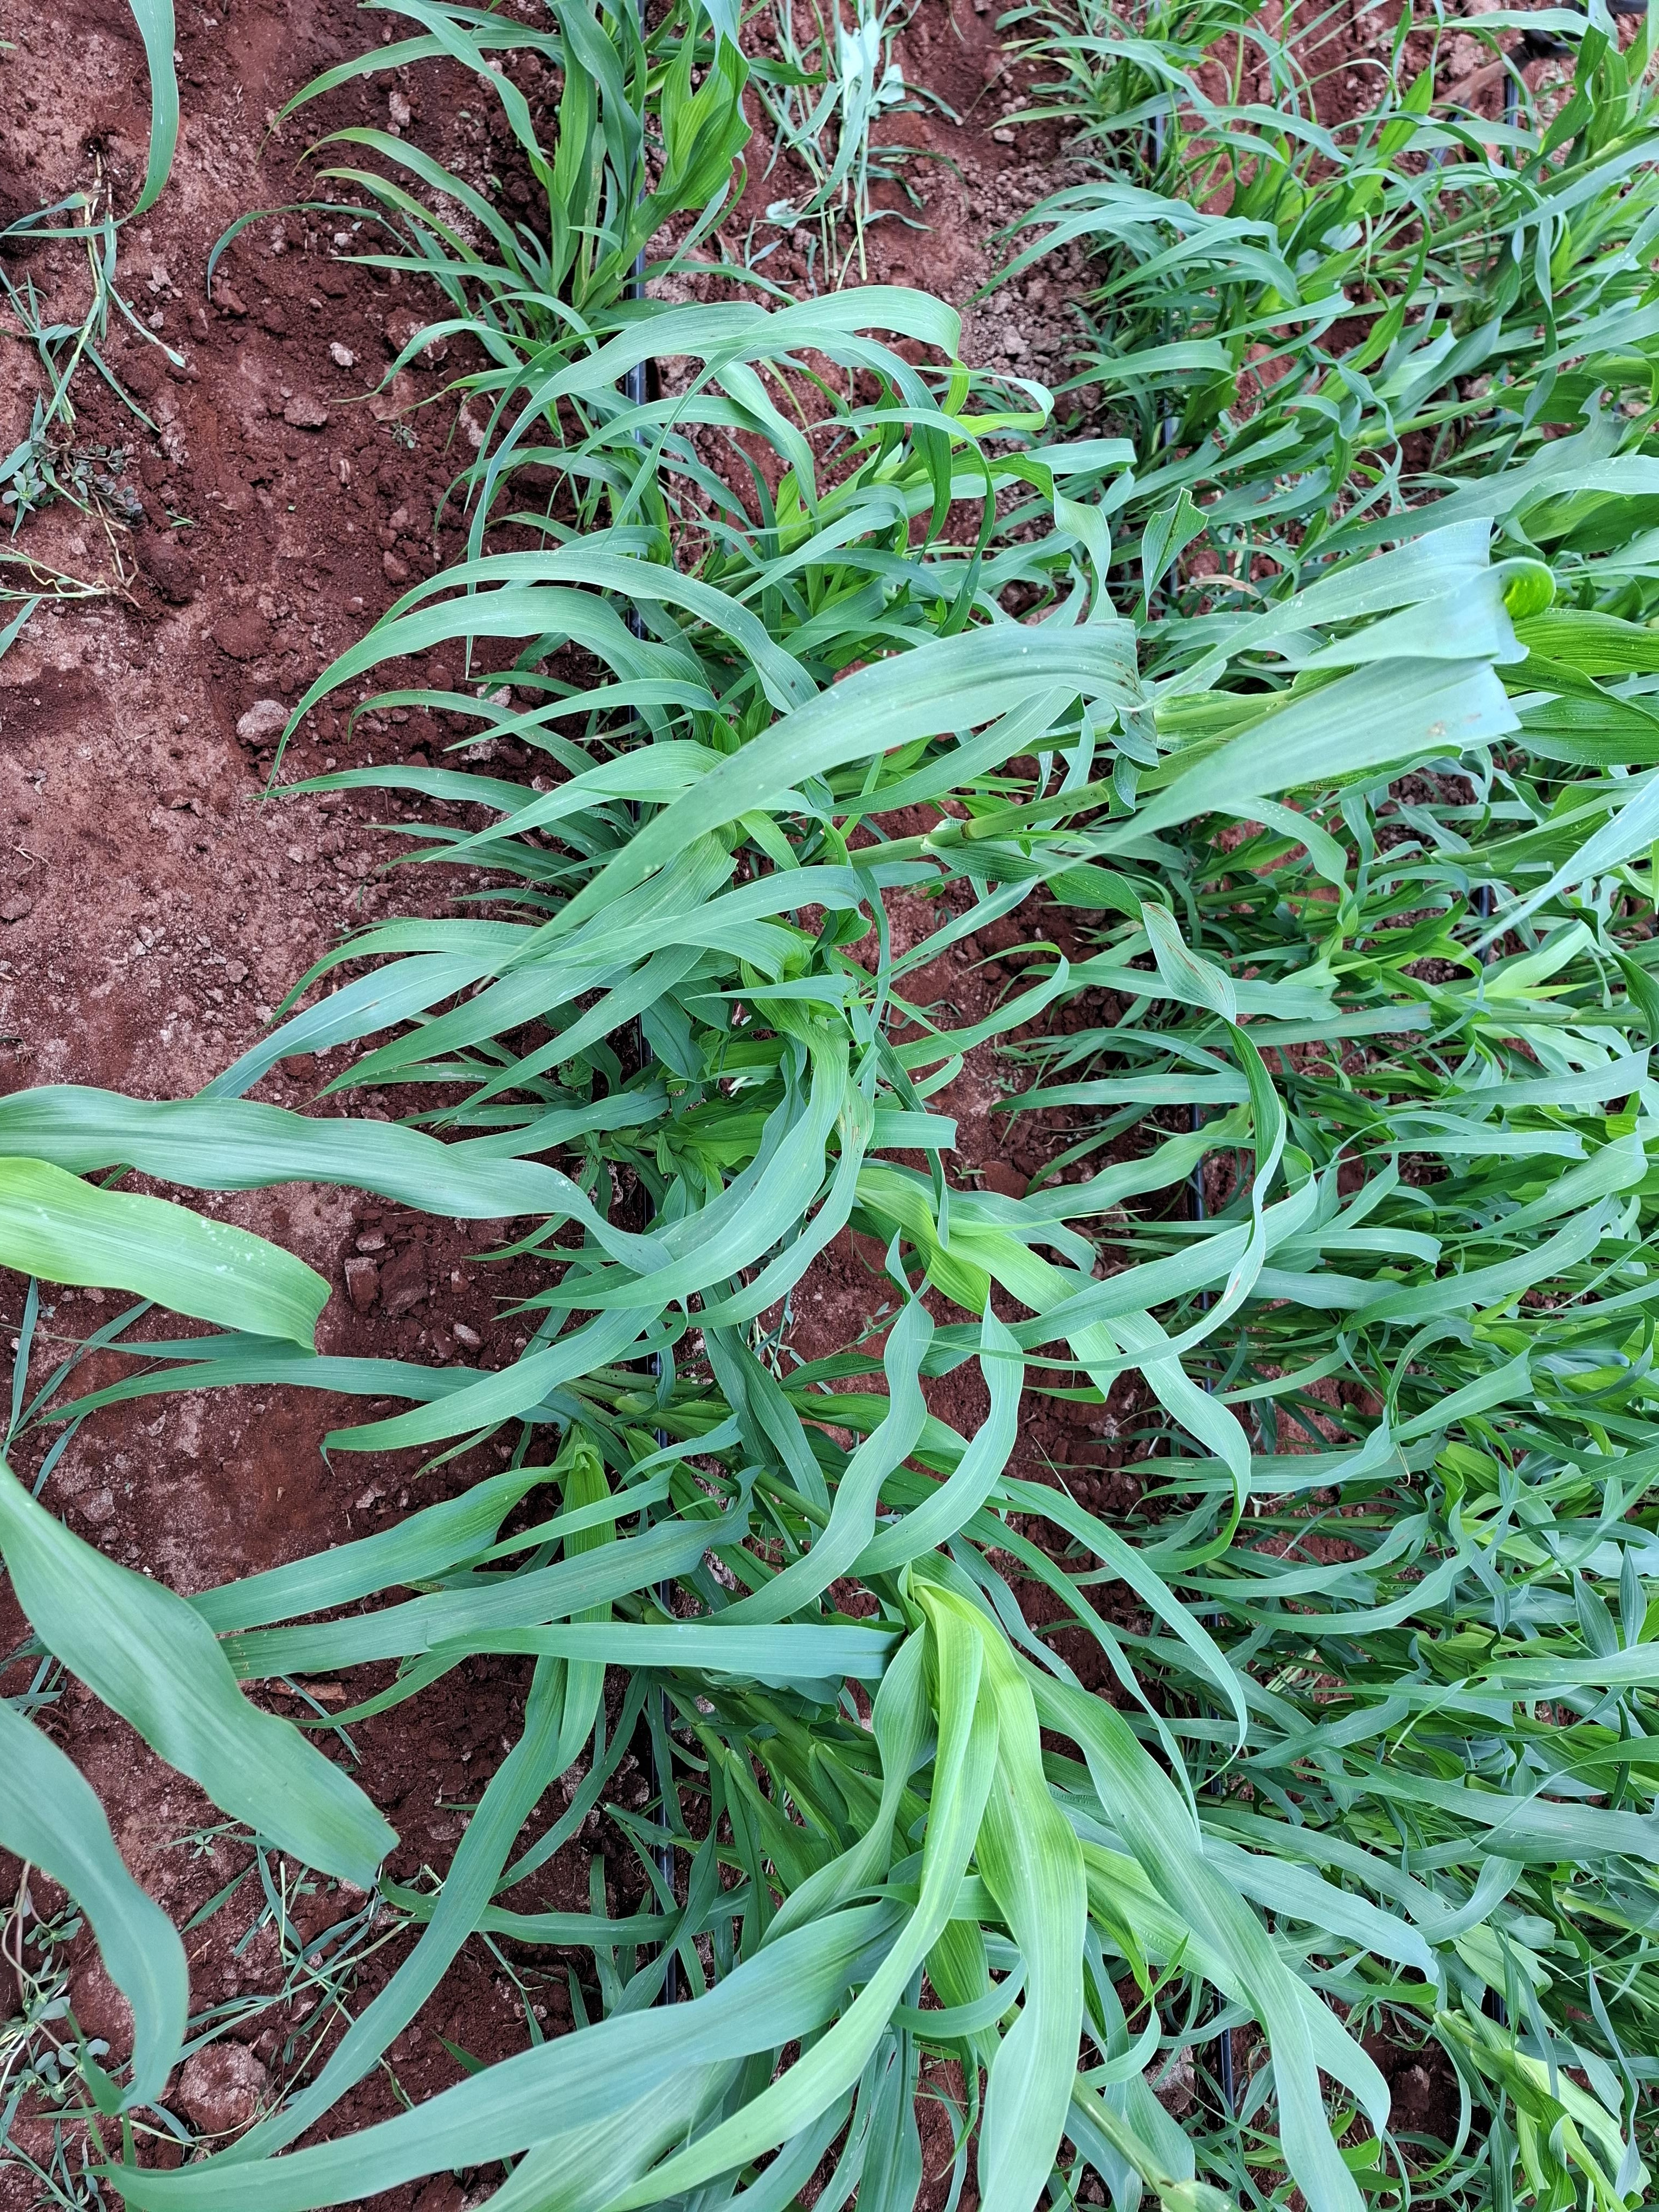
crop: pearl millet
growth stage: elongation stem
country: Kenya
